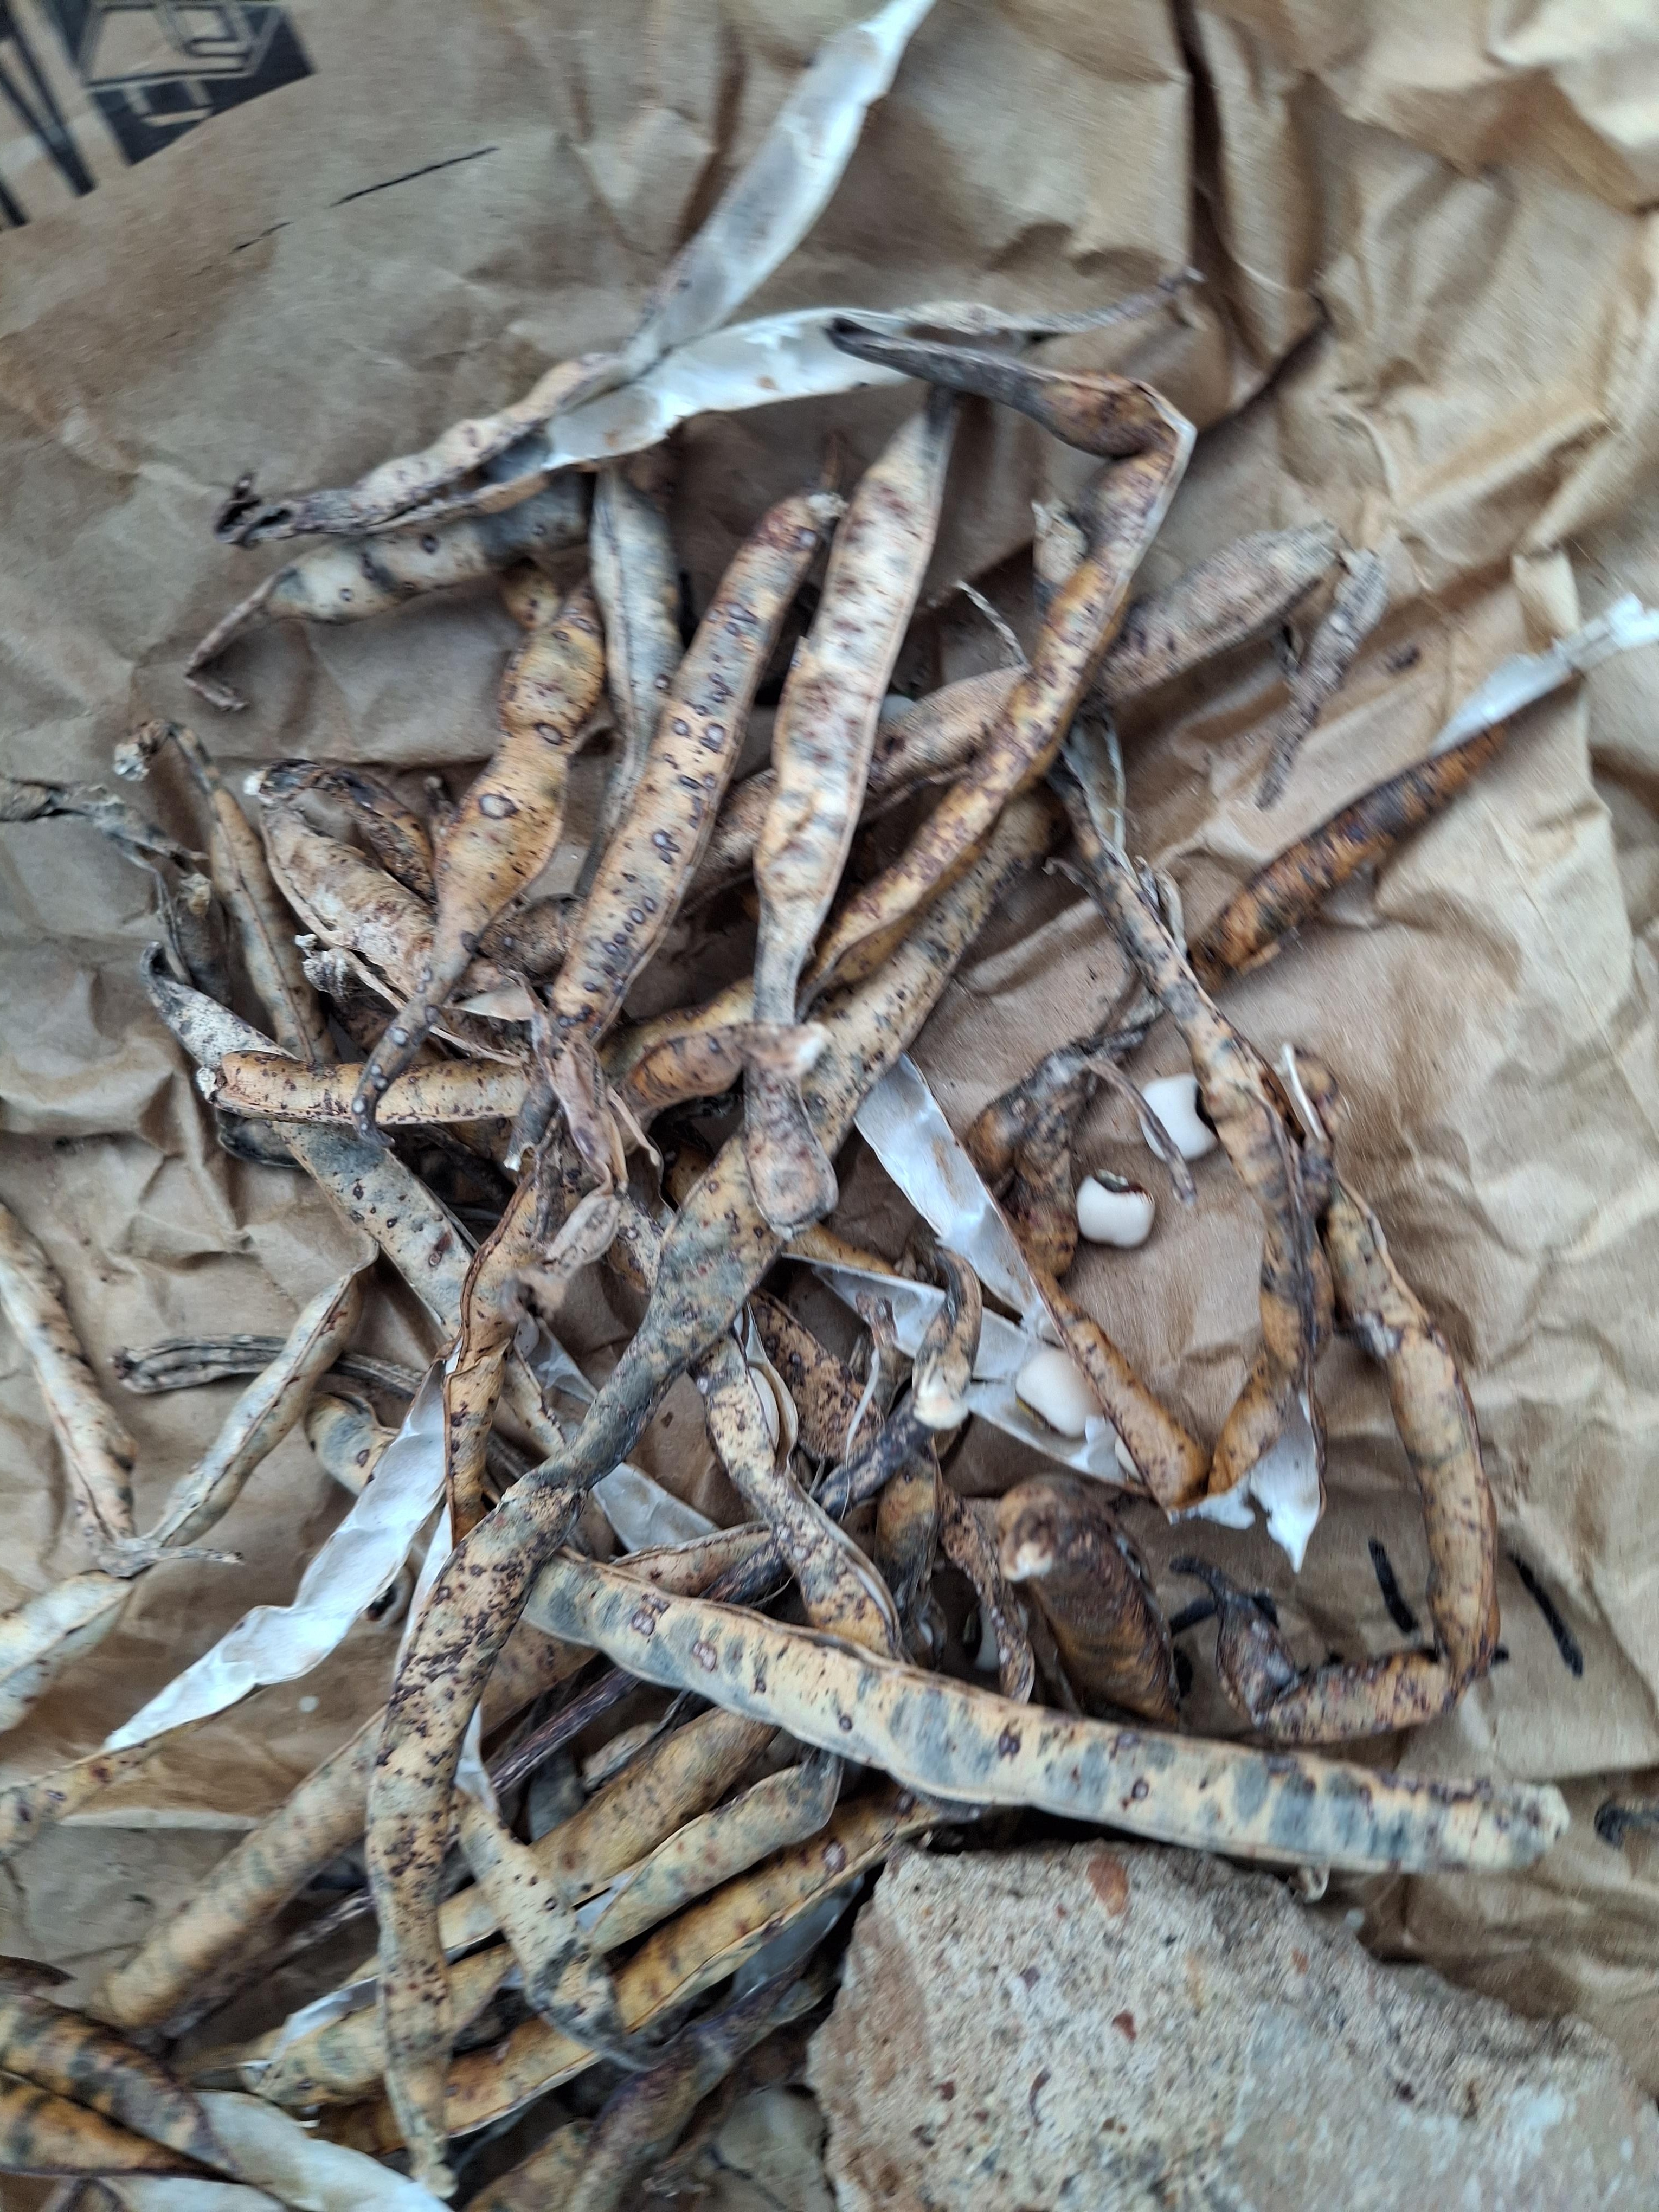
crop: cowpea
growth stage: harvest
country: Nigeria
